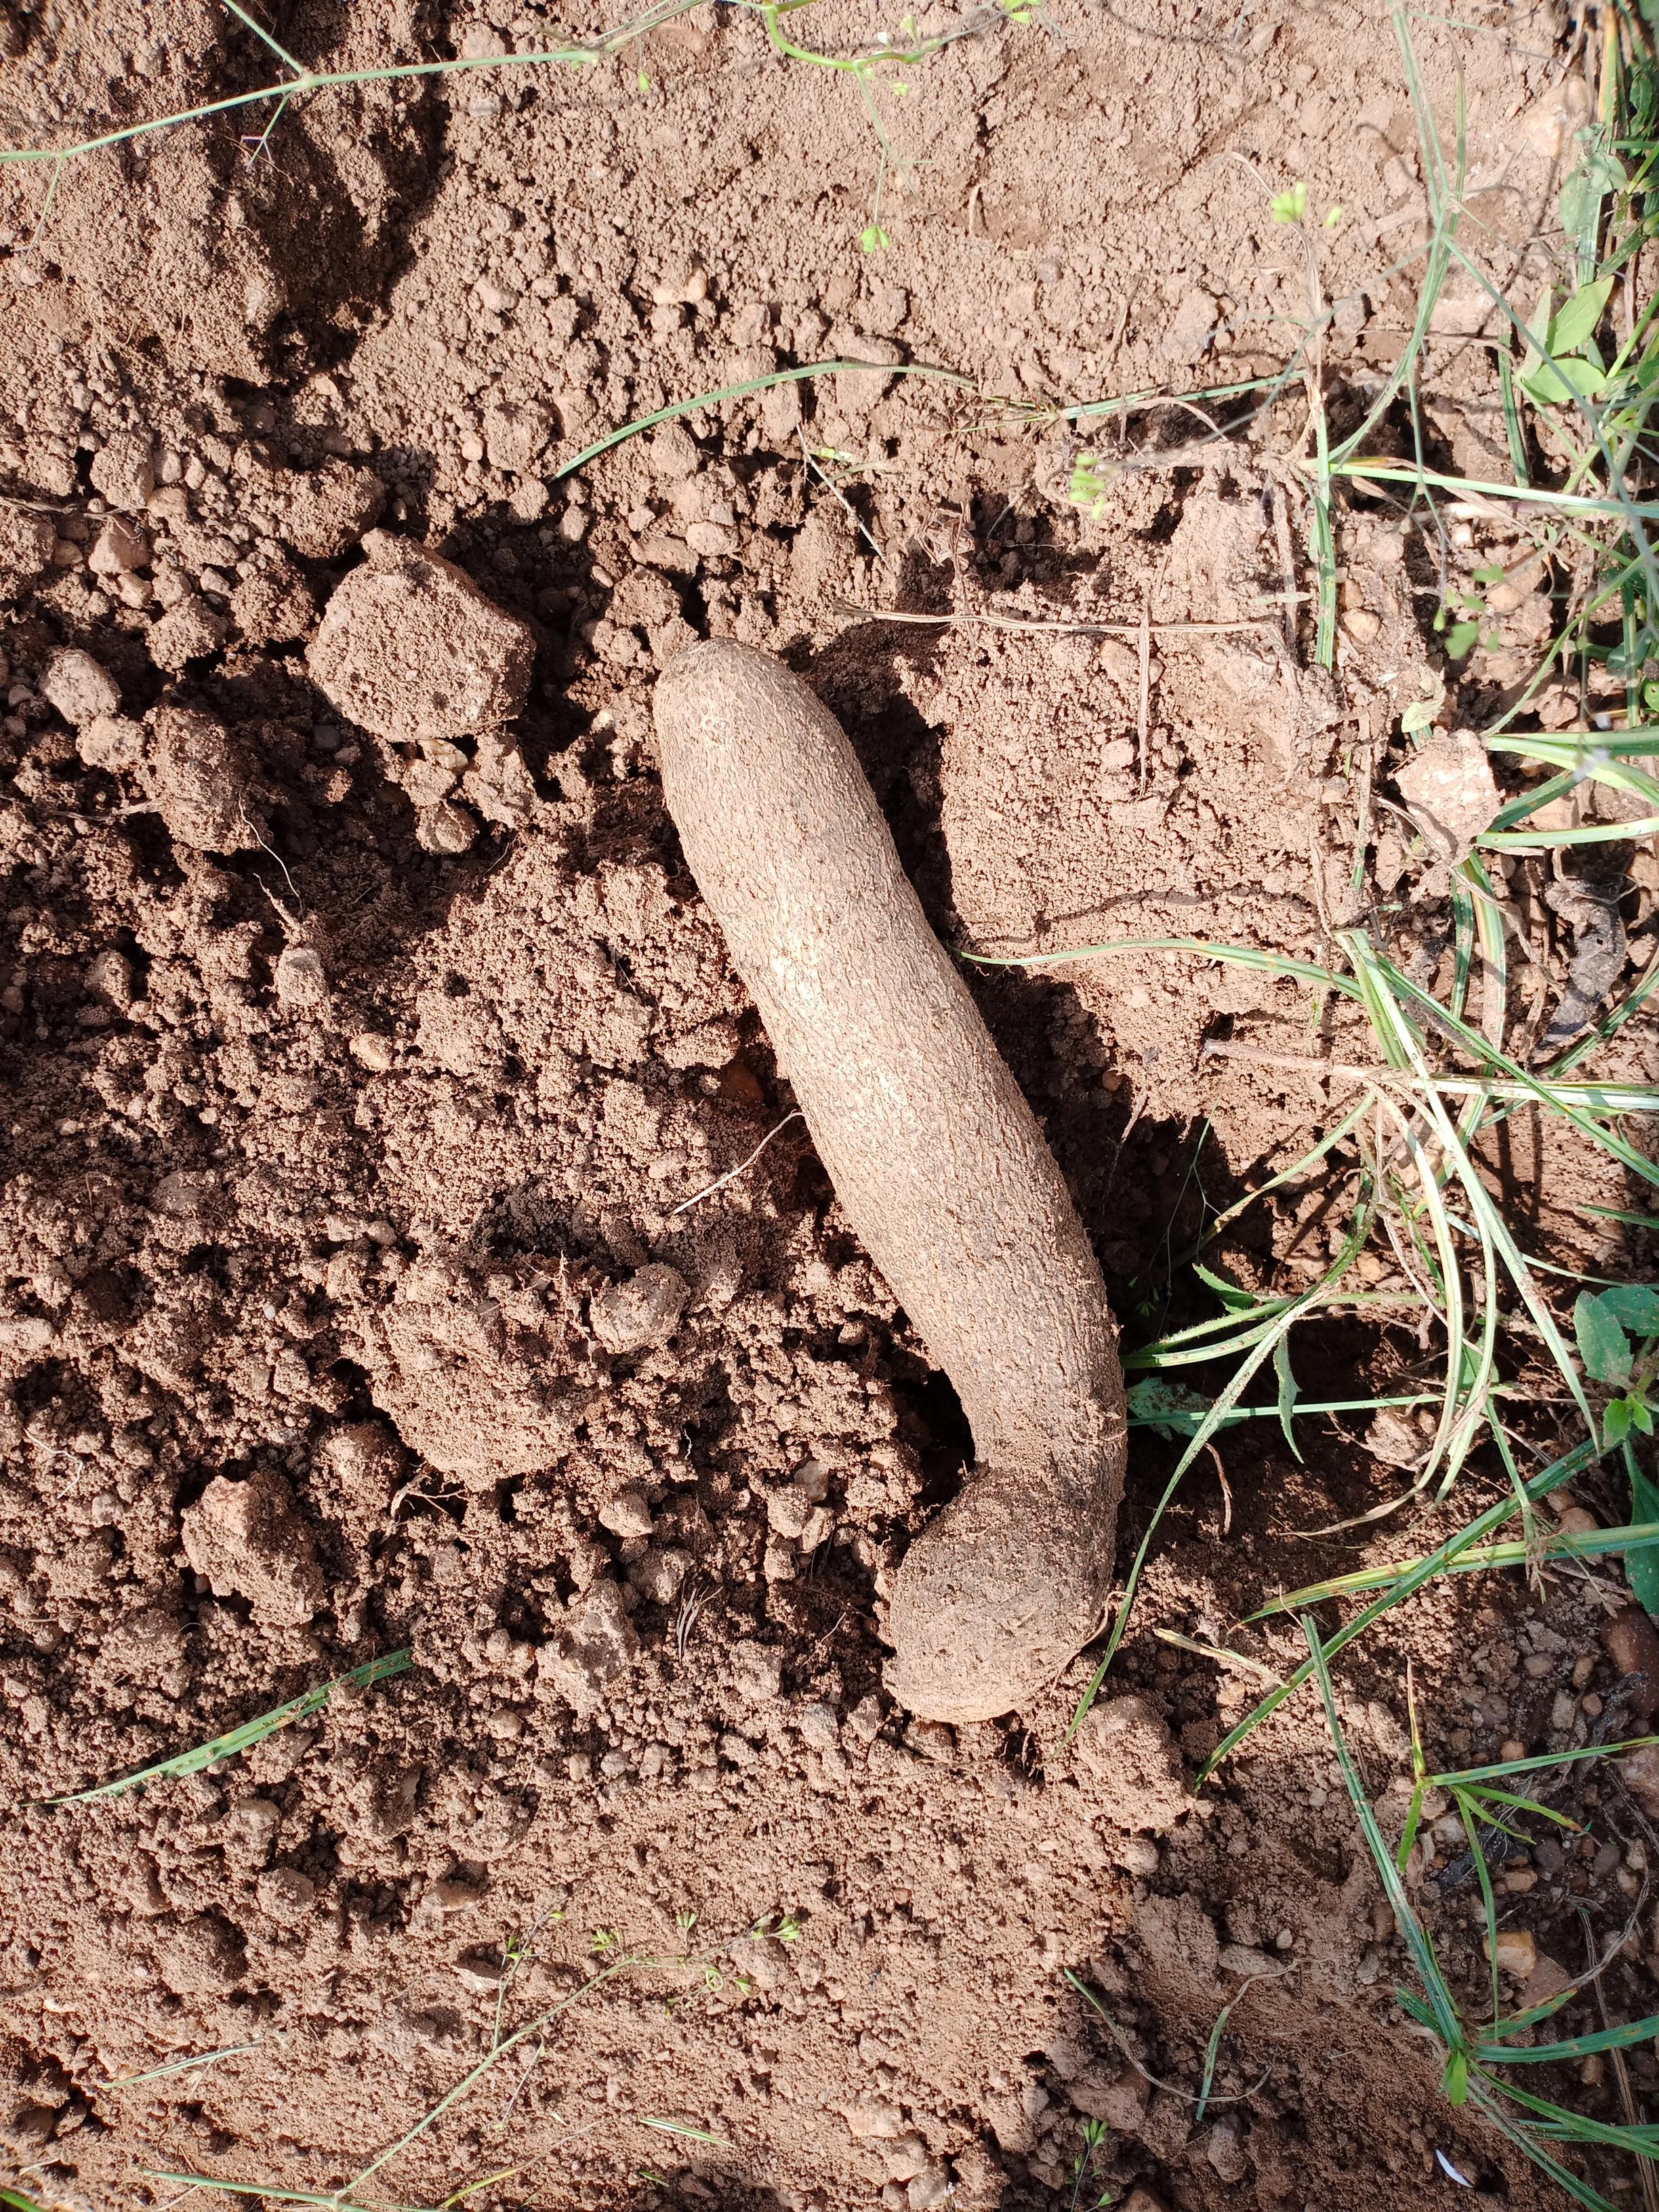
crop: yam
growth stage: harvest
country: Nigeria
